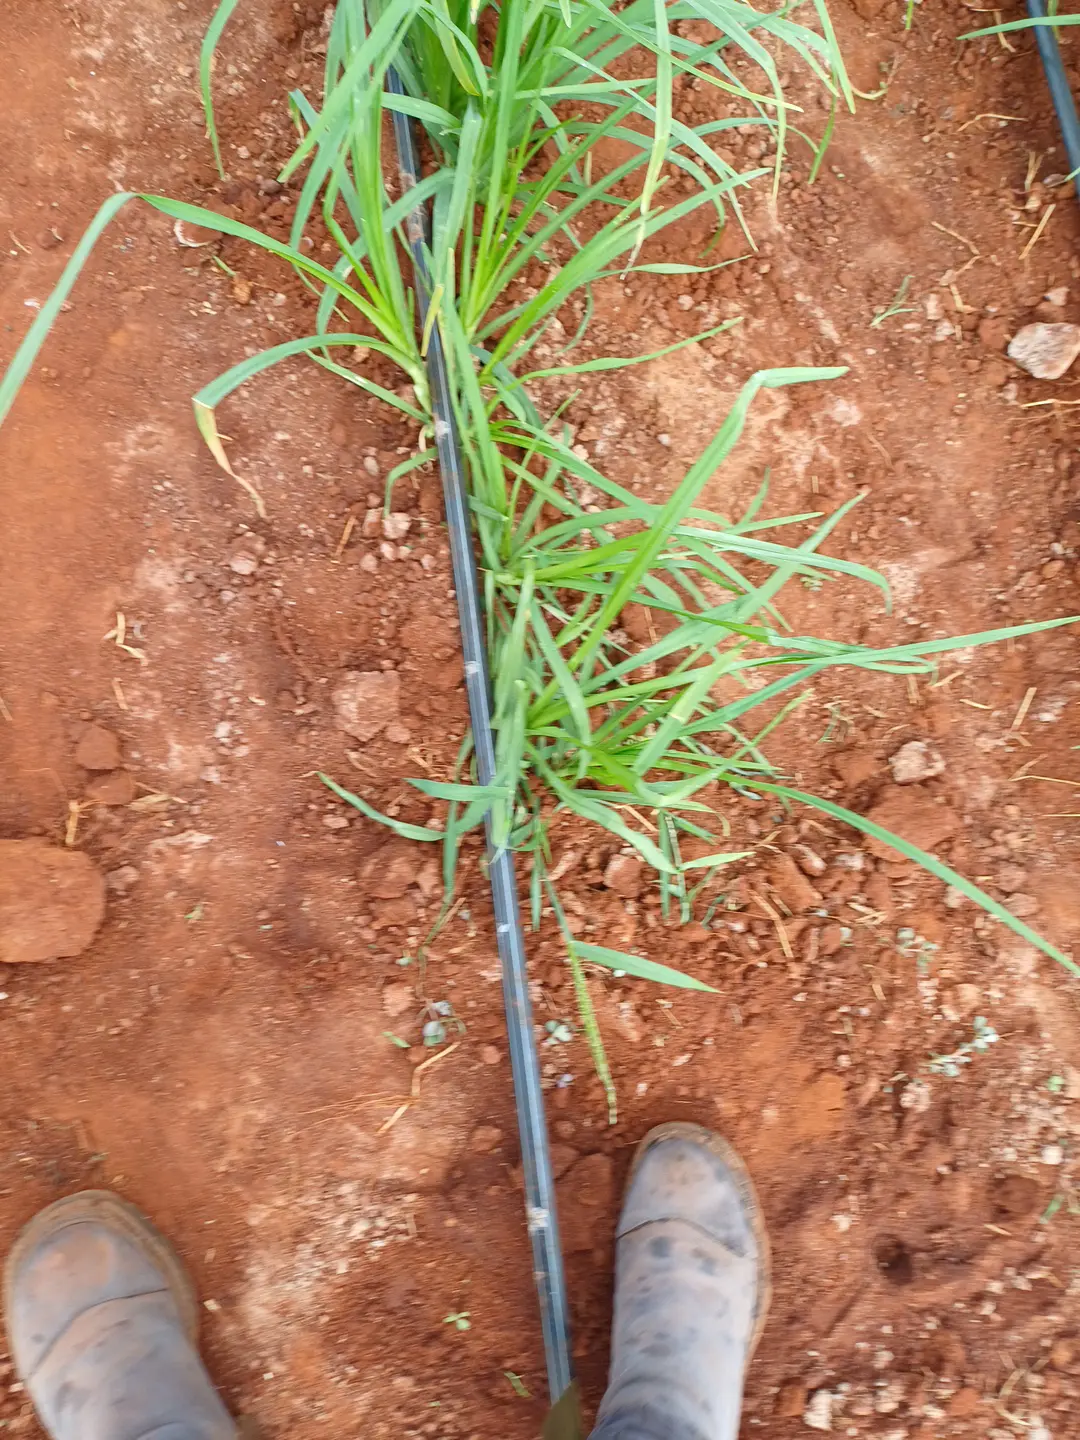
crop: finger millet
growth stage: elongation stem
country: Kenya
